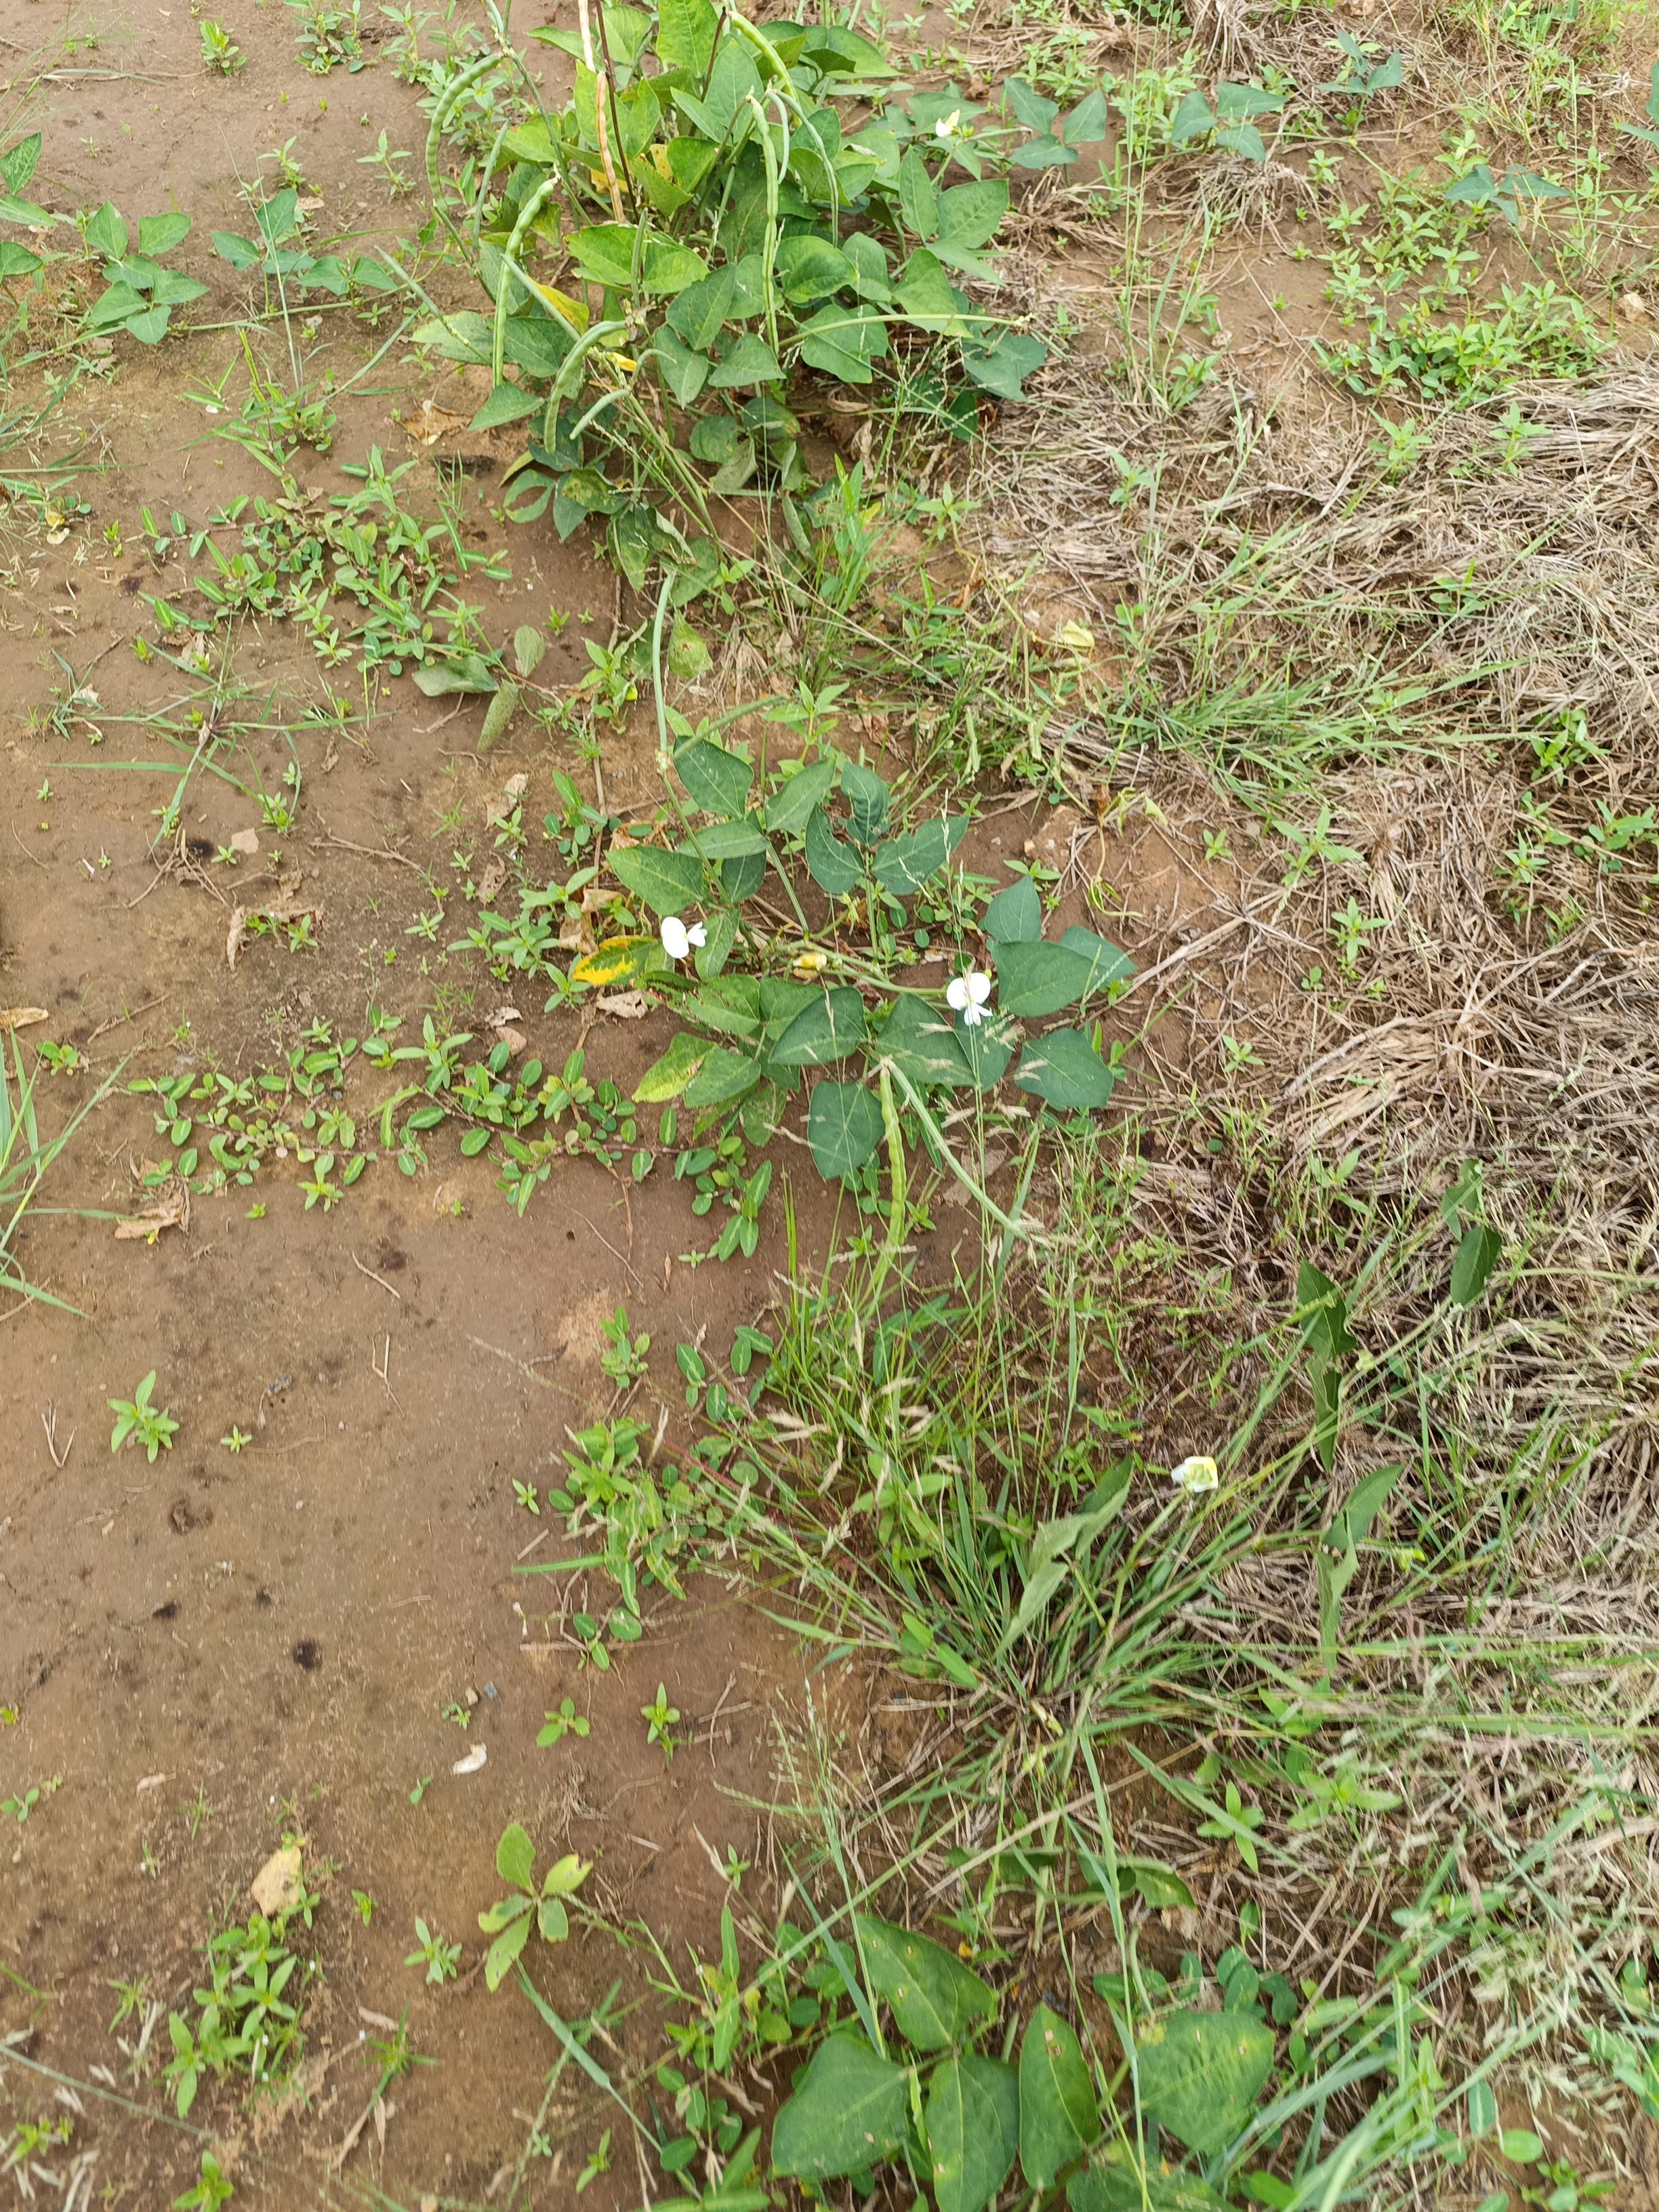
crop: cowpea
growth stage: maturity
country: Nigeria
